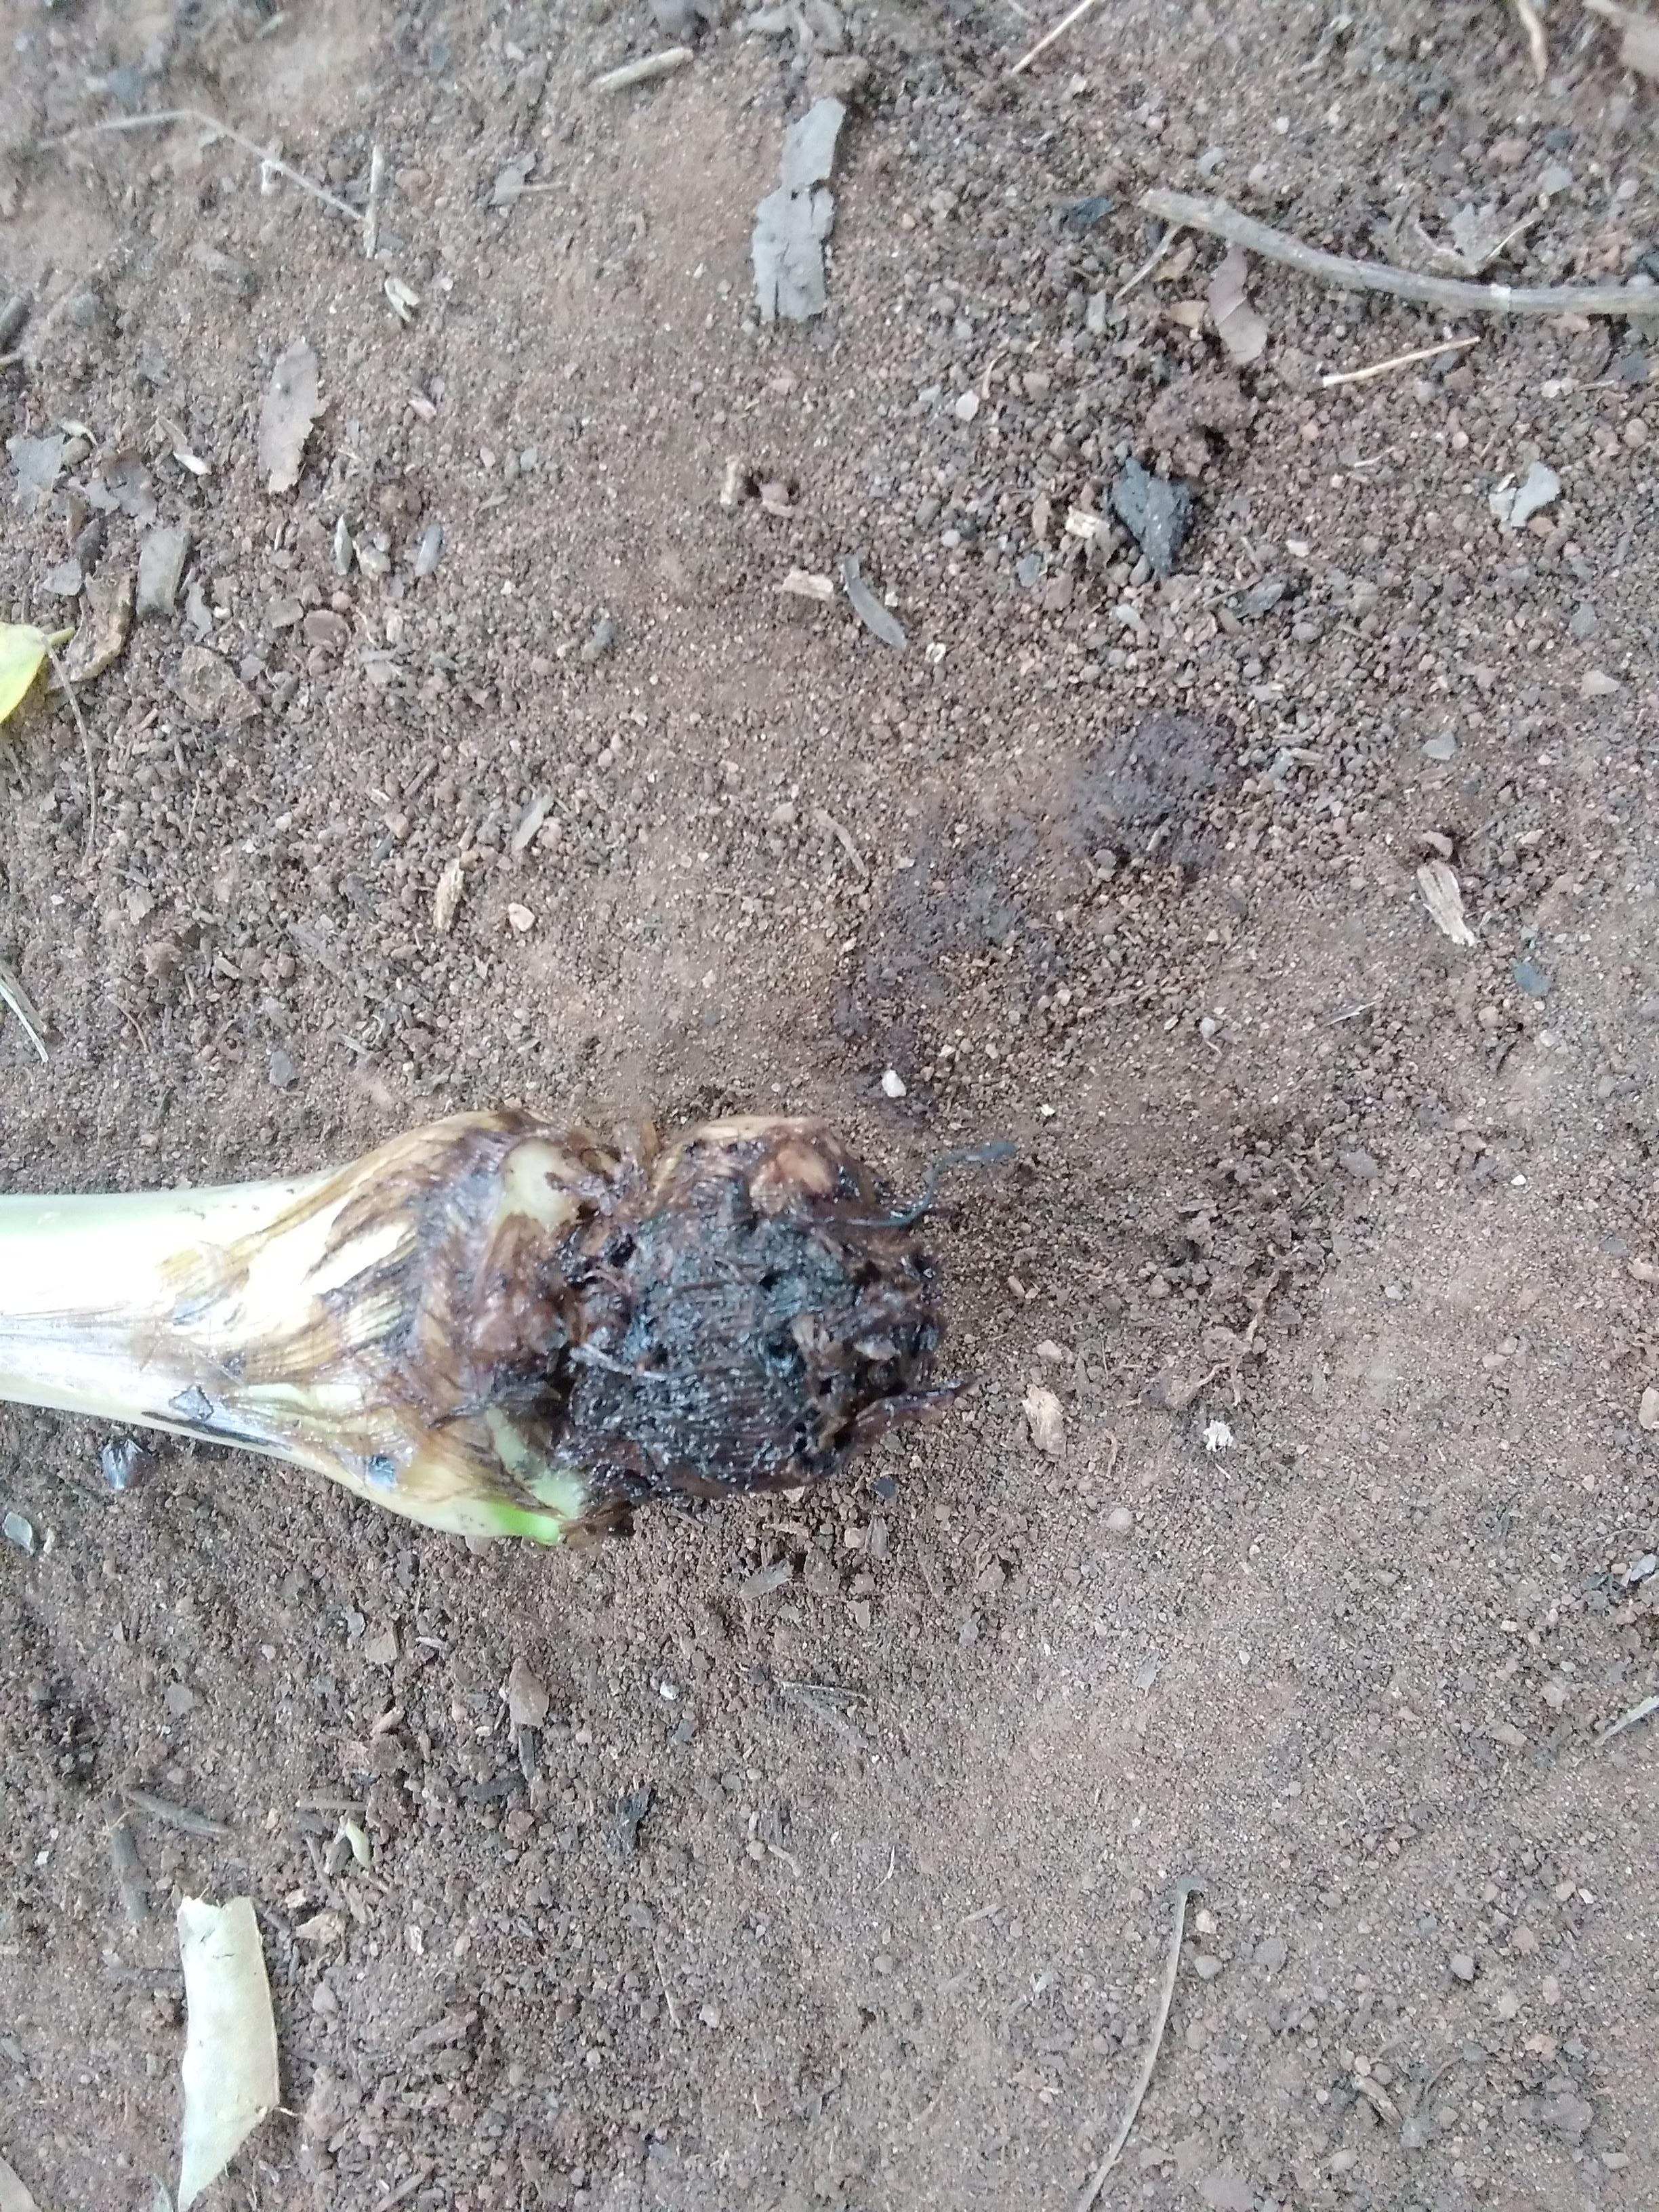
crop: banana
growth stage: vegetative
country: Tanzania
